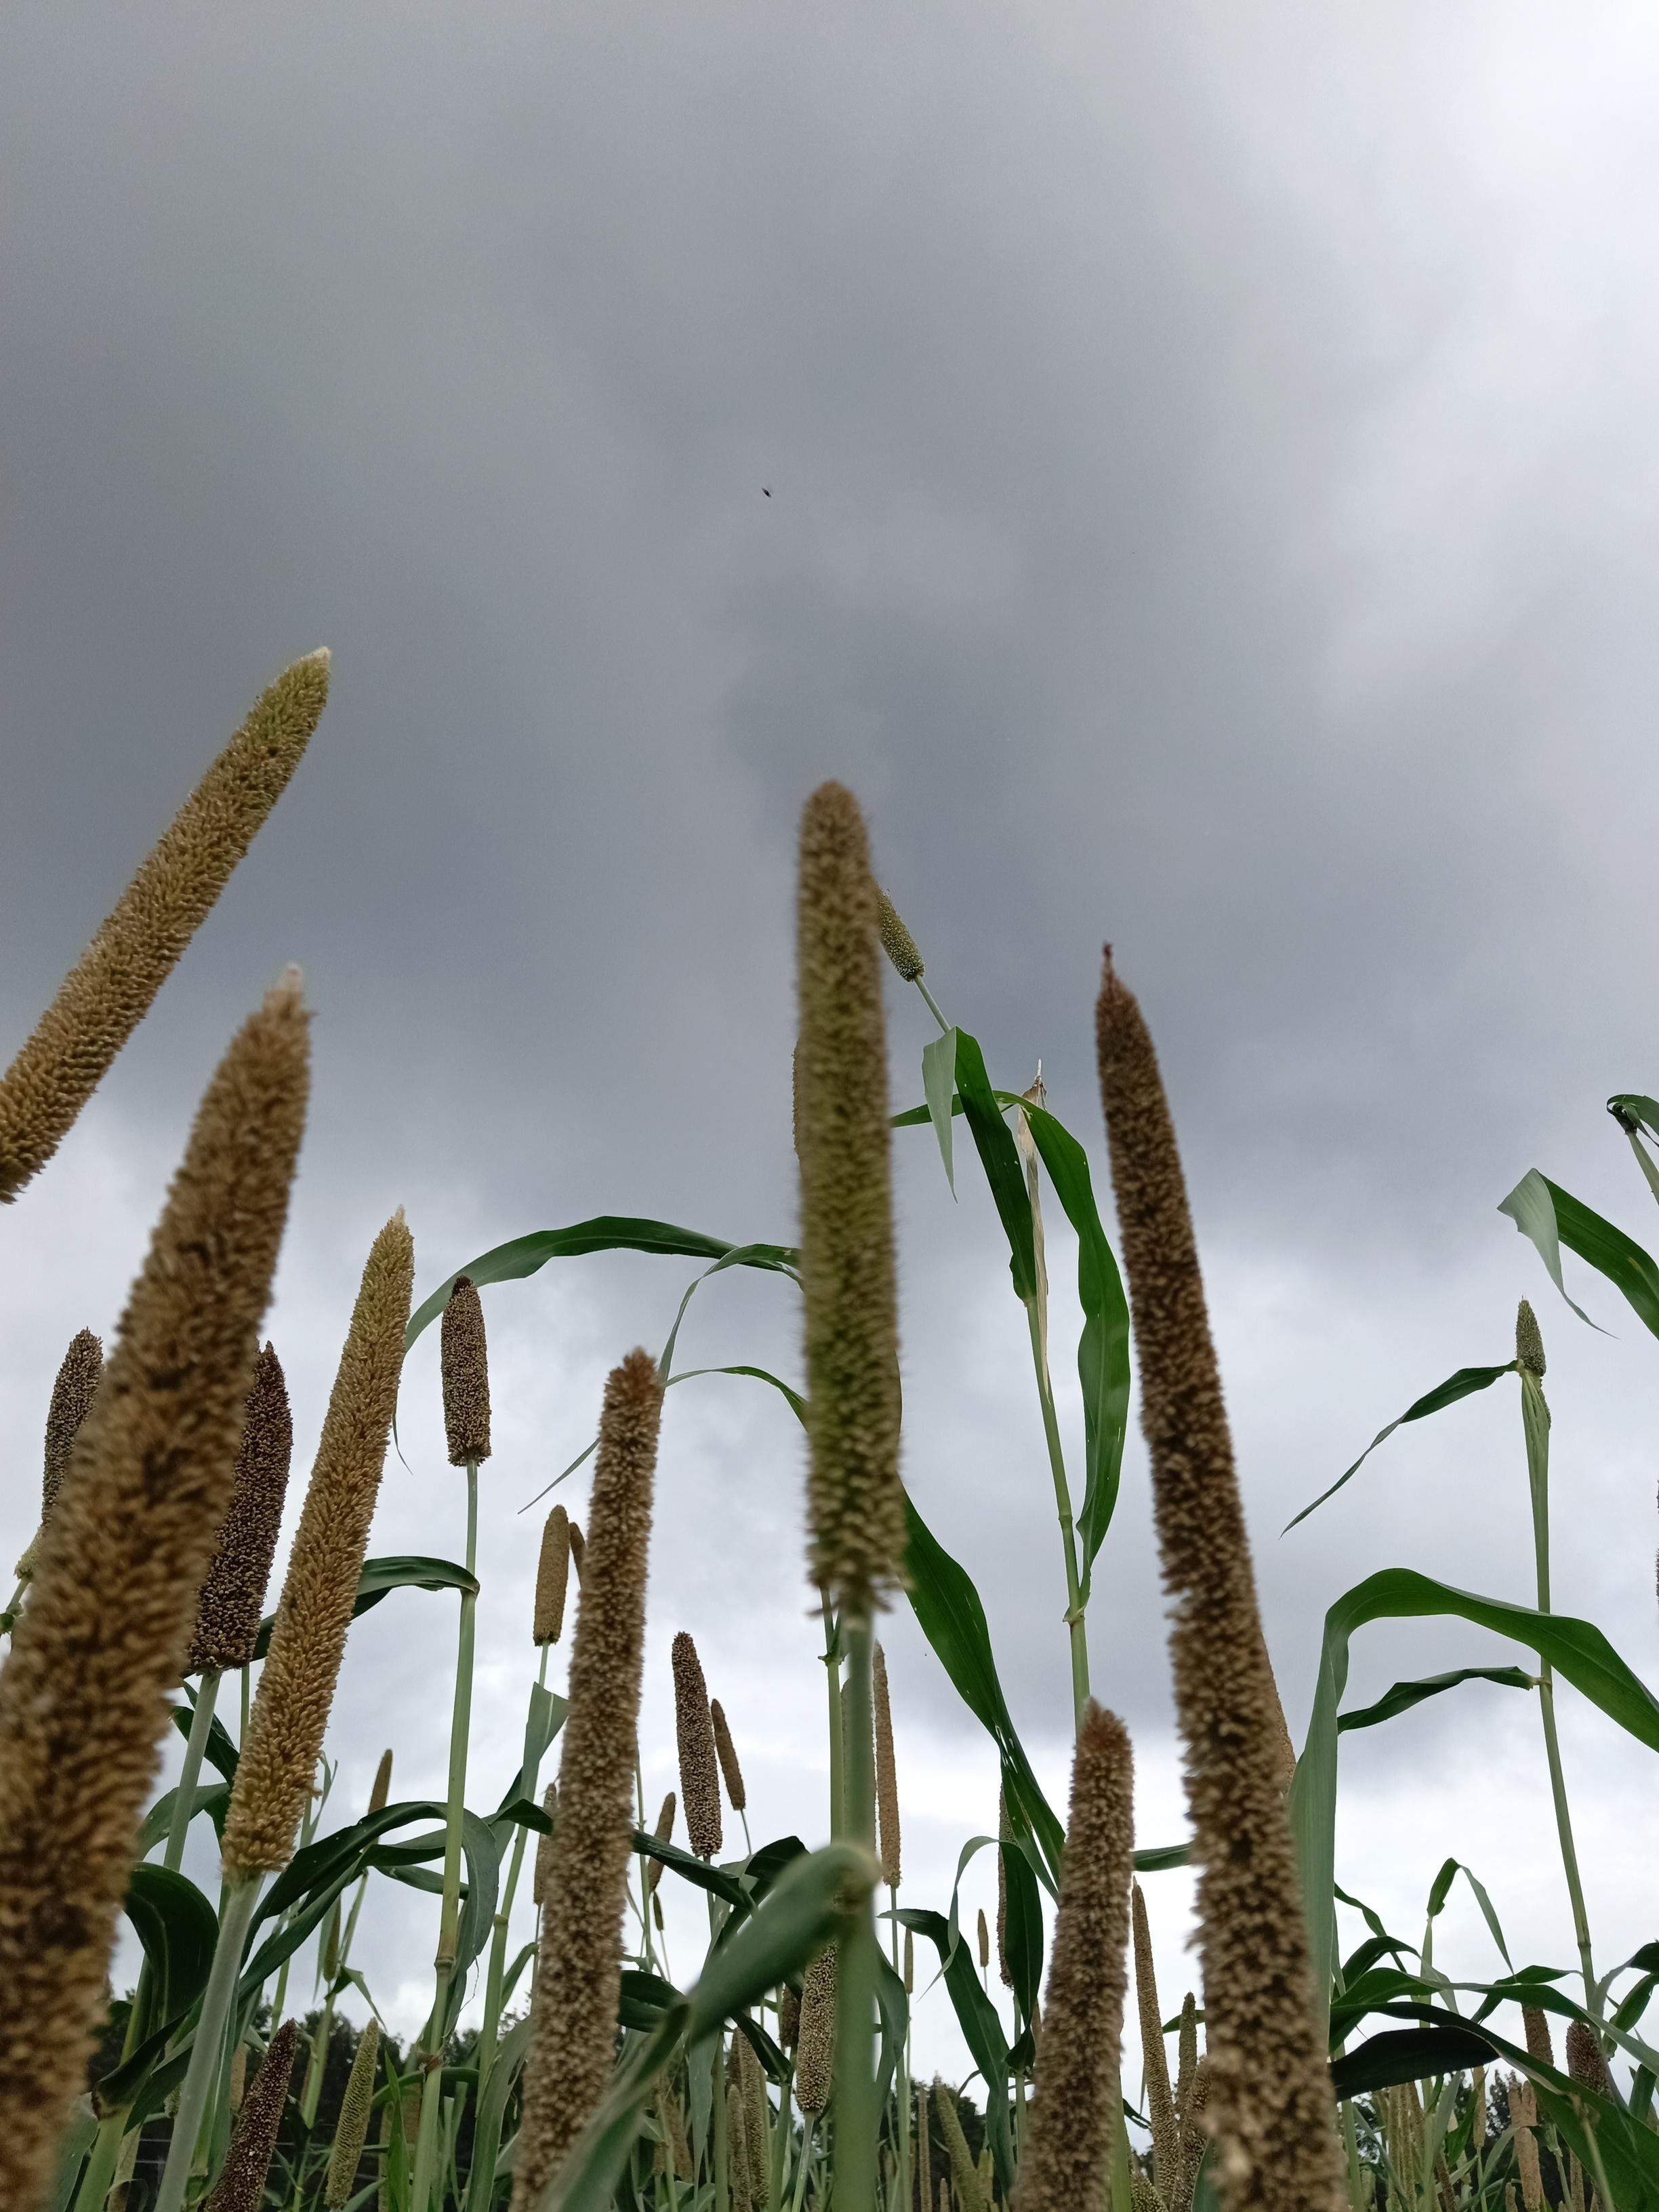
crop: pearl millet
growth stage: heading tuber
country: Tanzania
